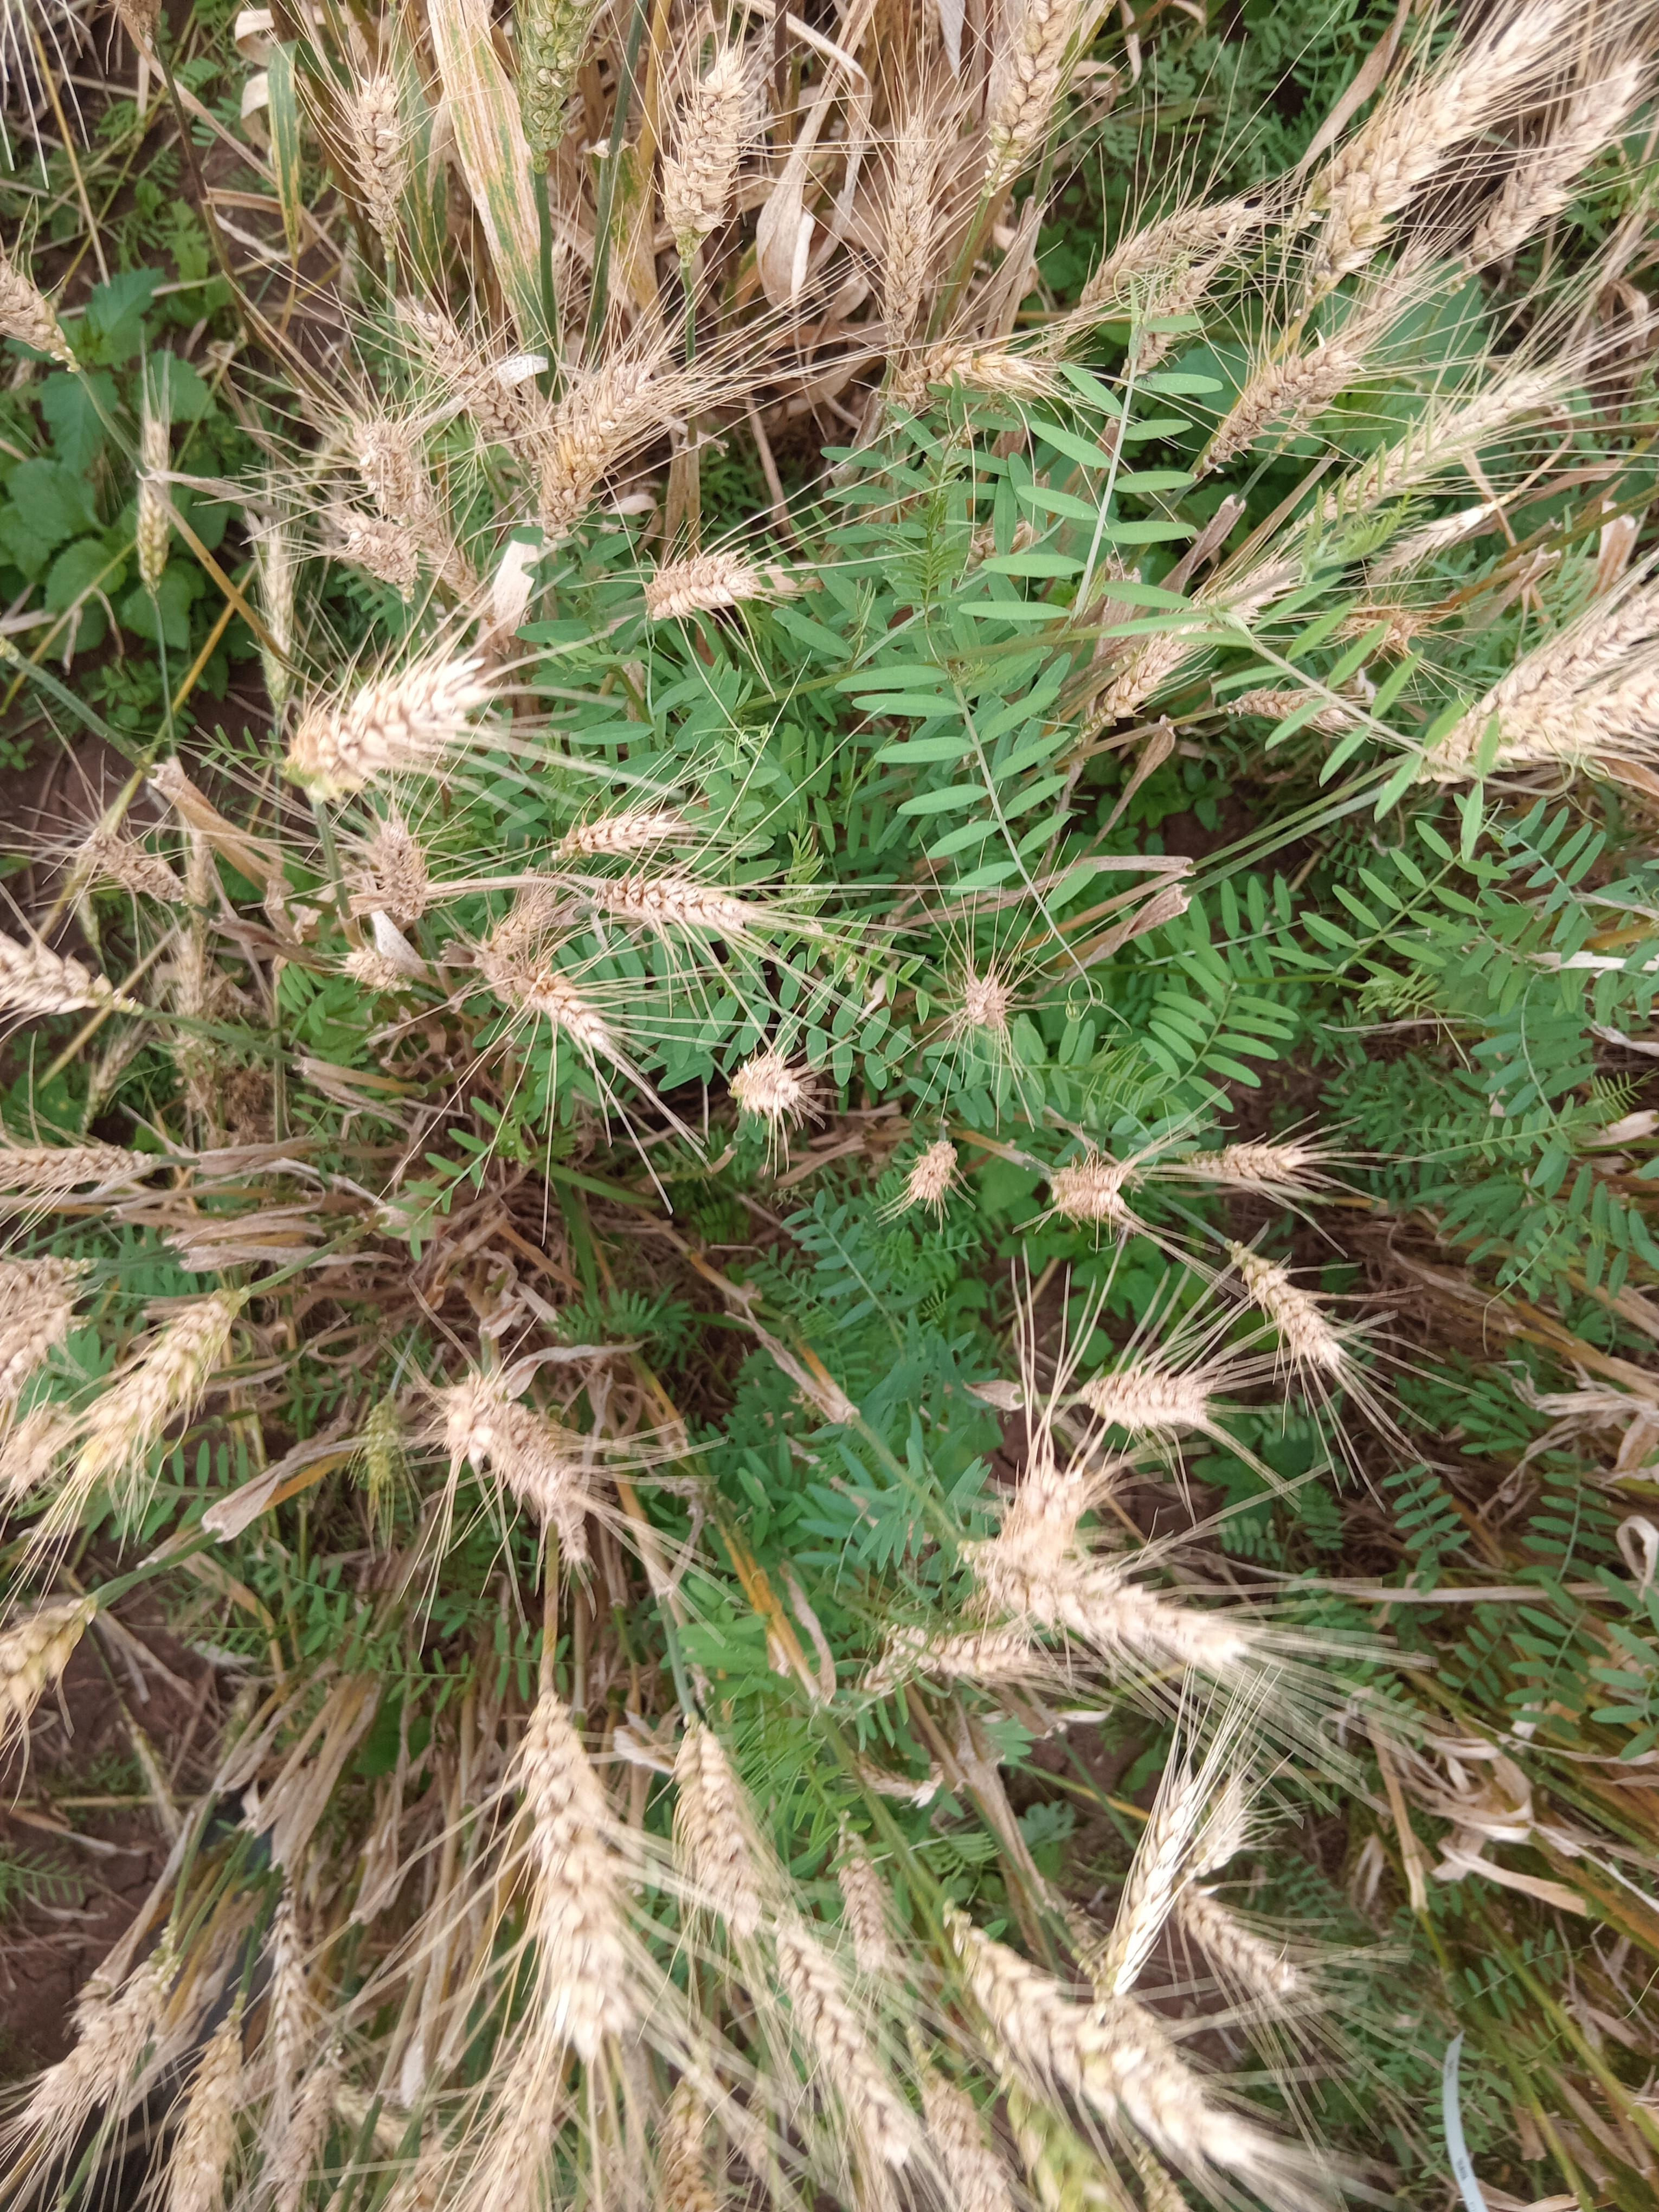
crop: wheat
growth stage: maturity
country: Kenya
